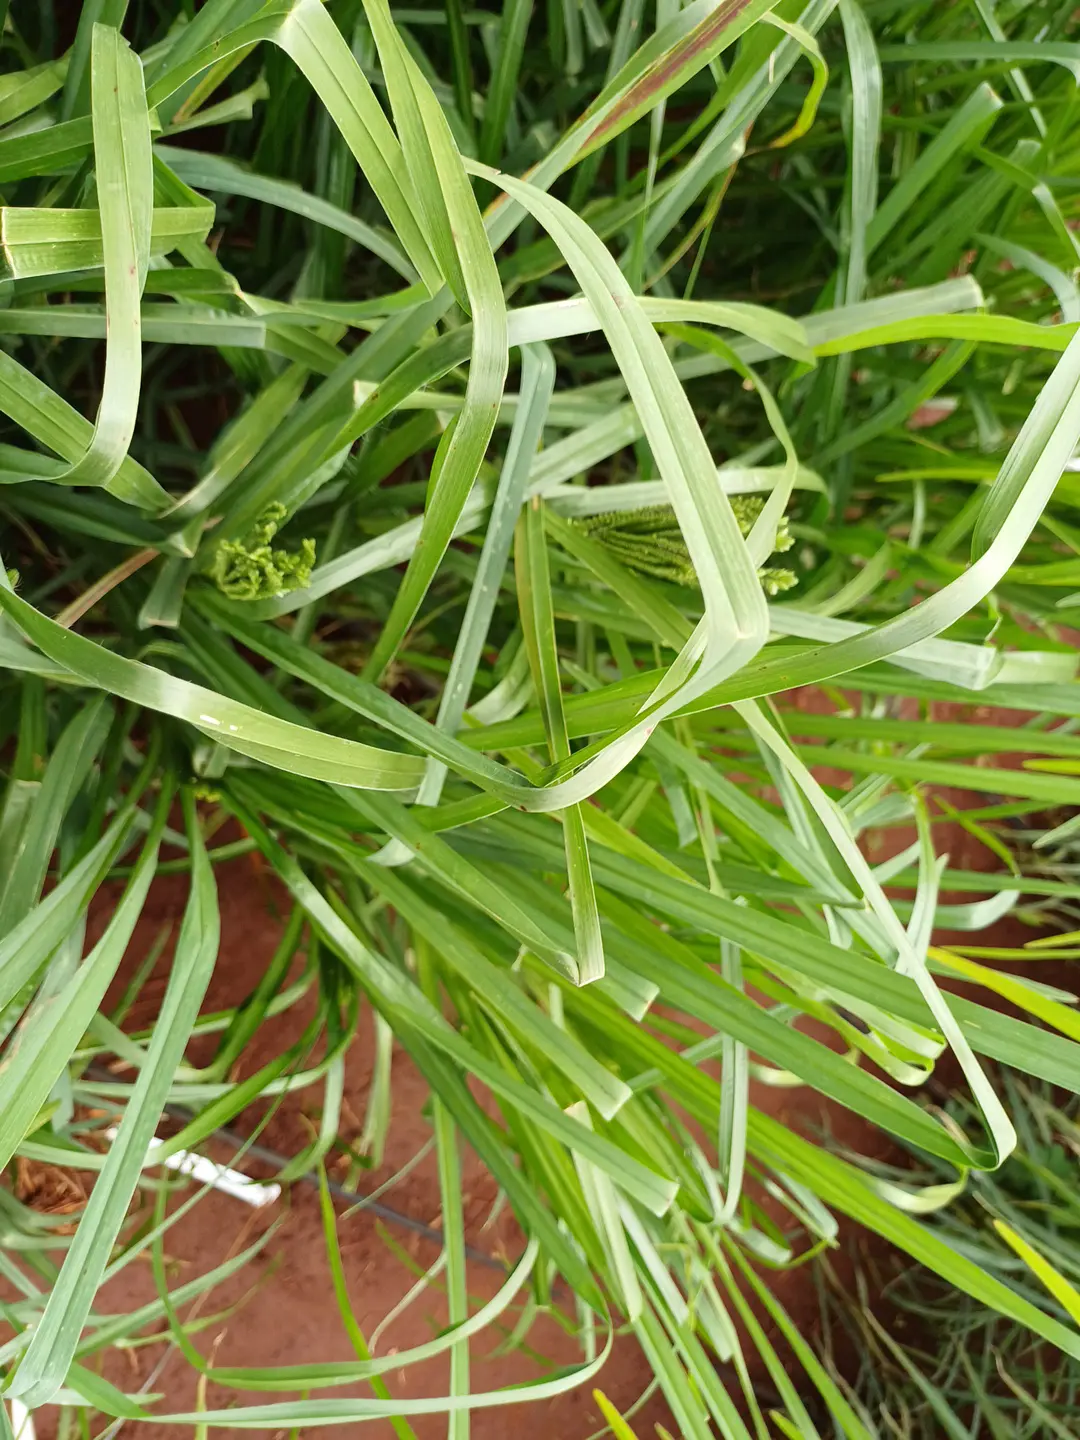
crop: finger millet
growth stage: flowering
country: Kenya
